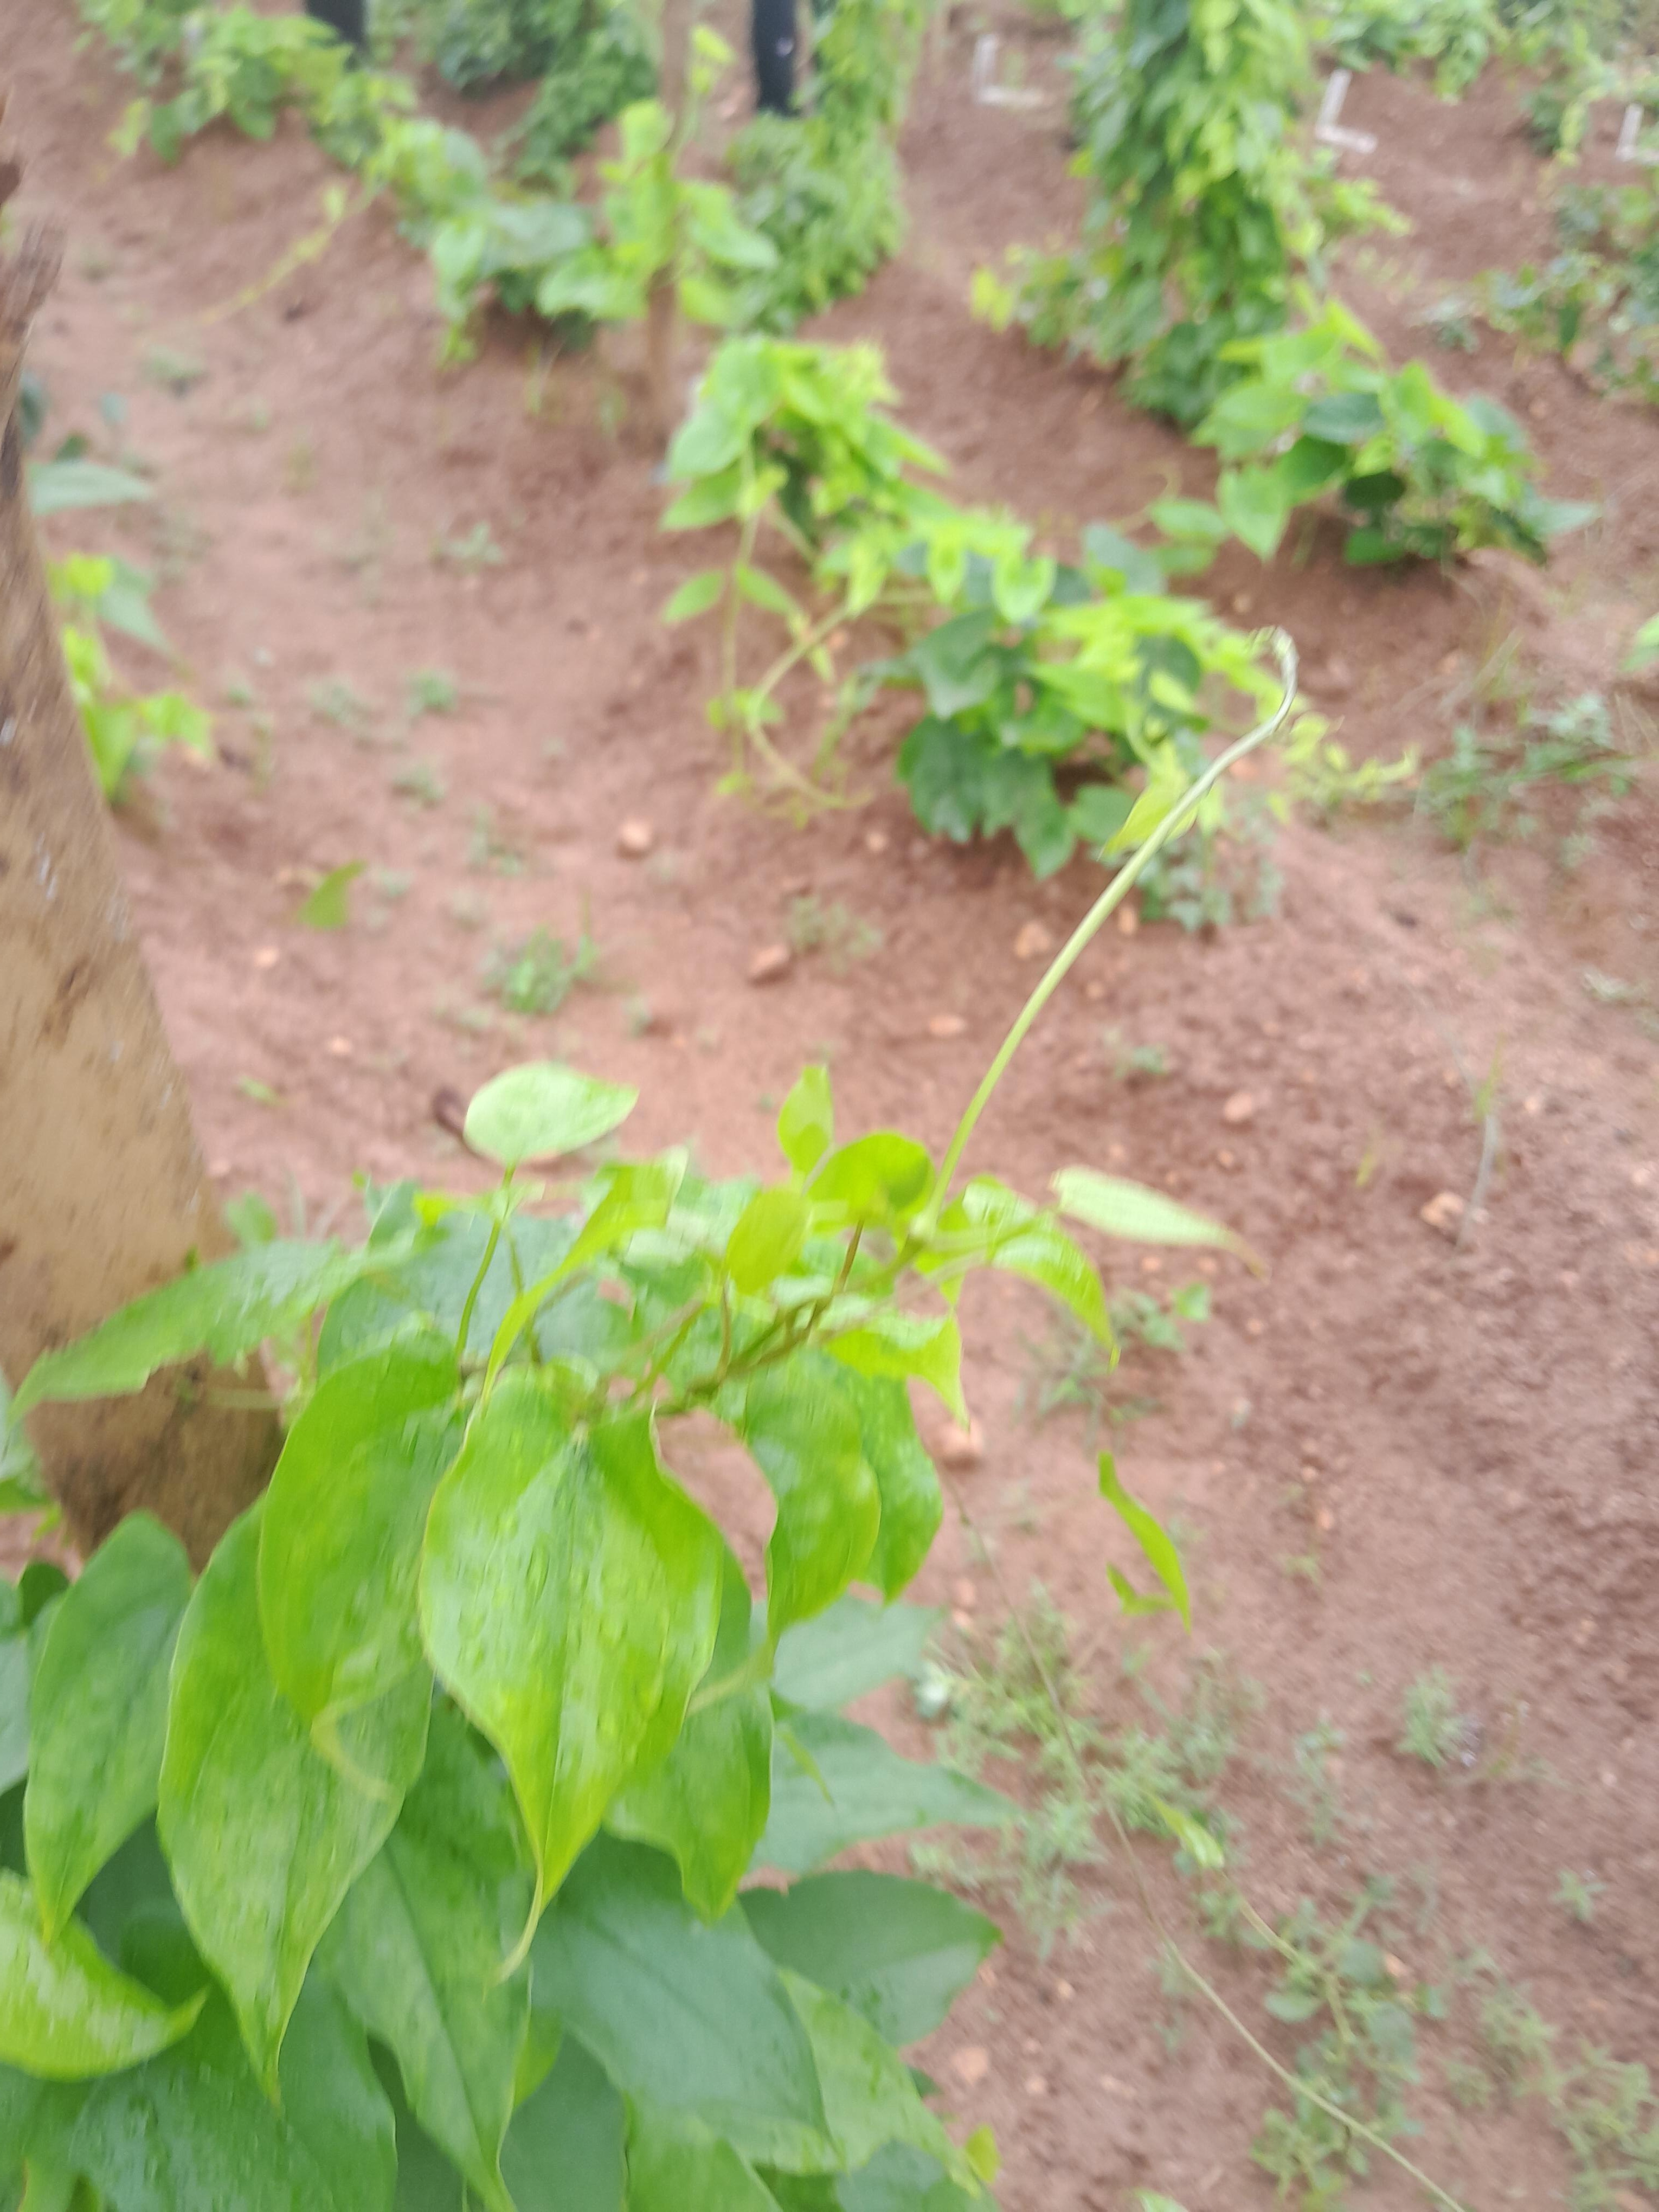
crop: yam
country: Nigeria
